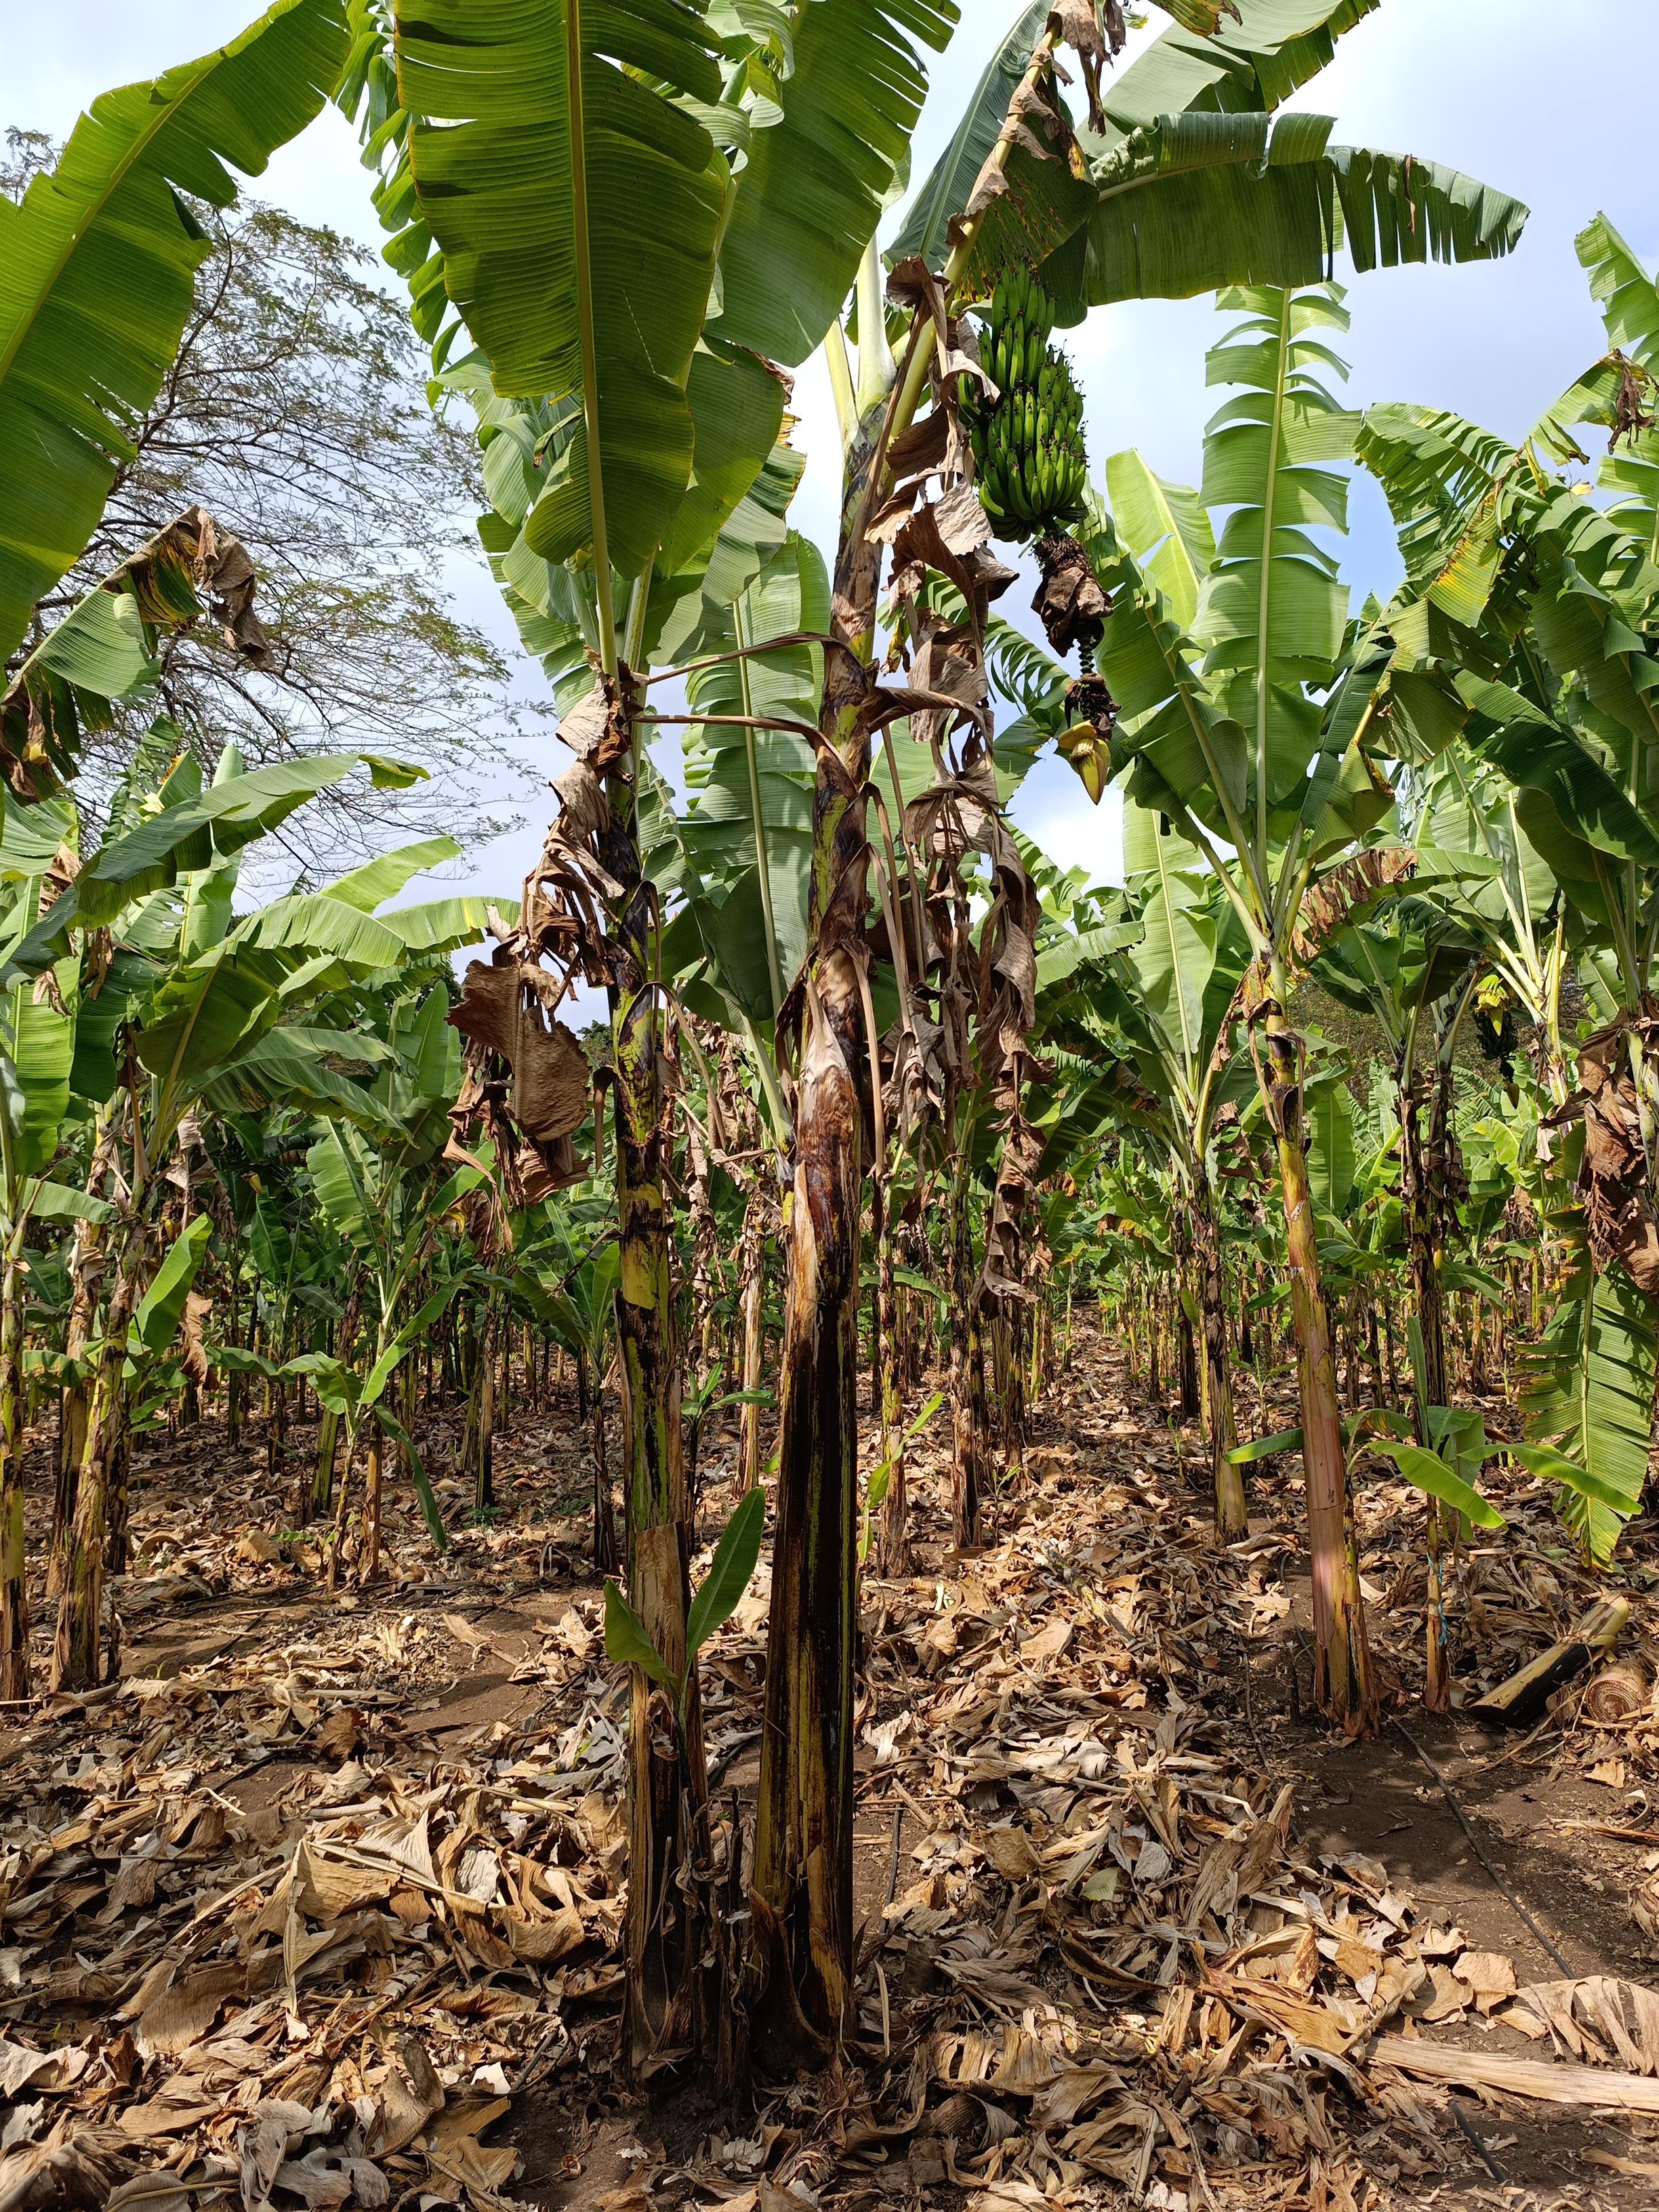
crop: banana
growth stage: vegetative
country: Tanzania
